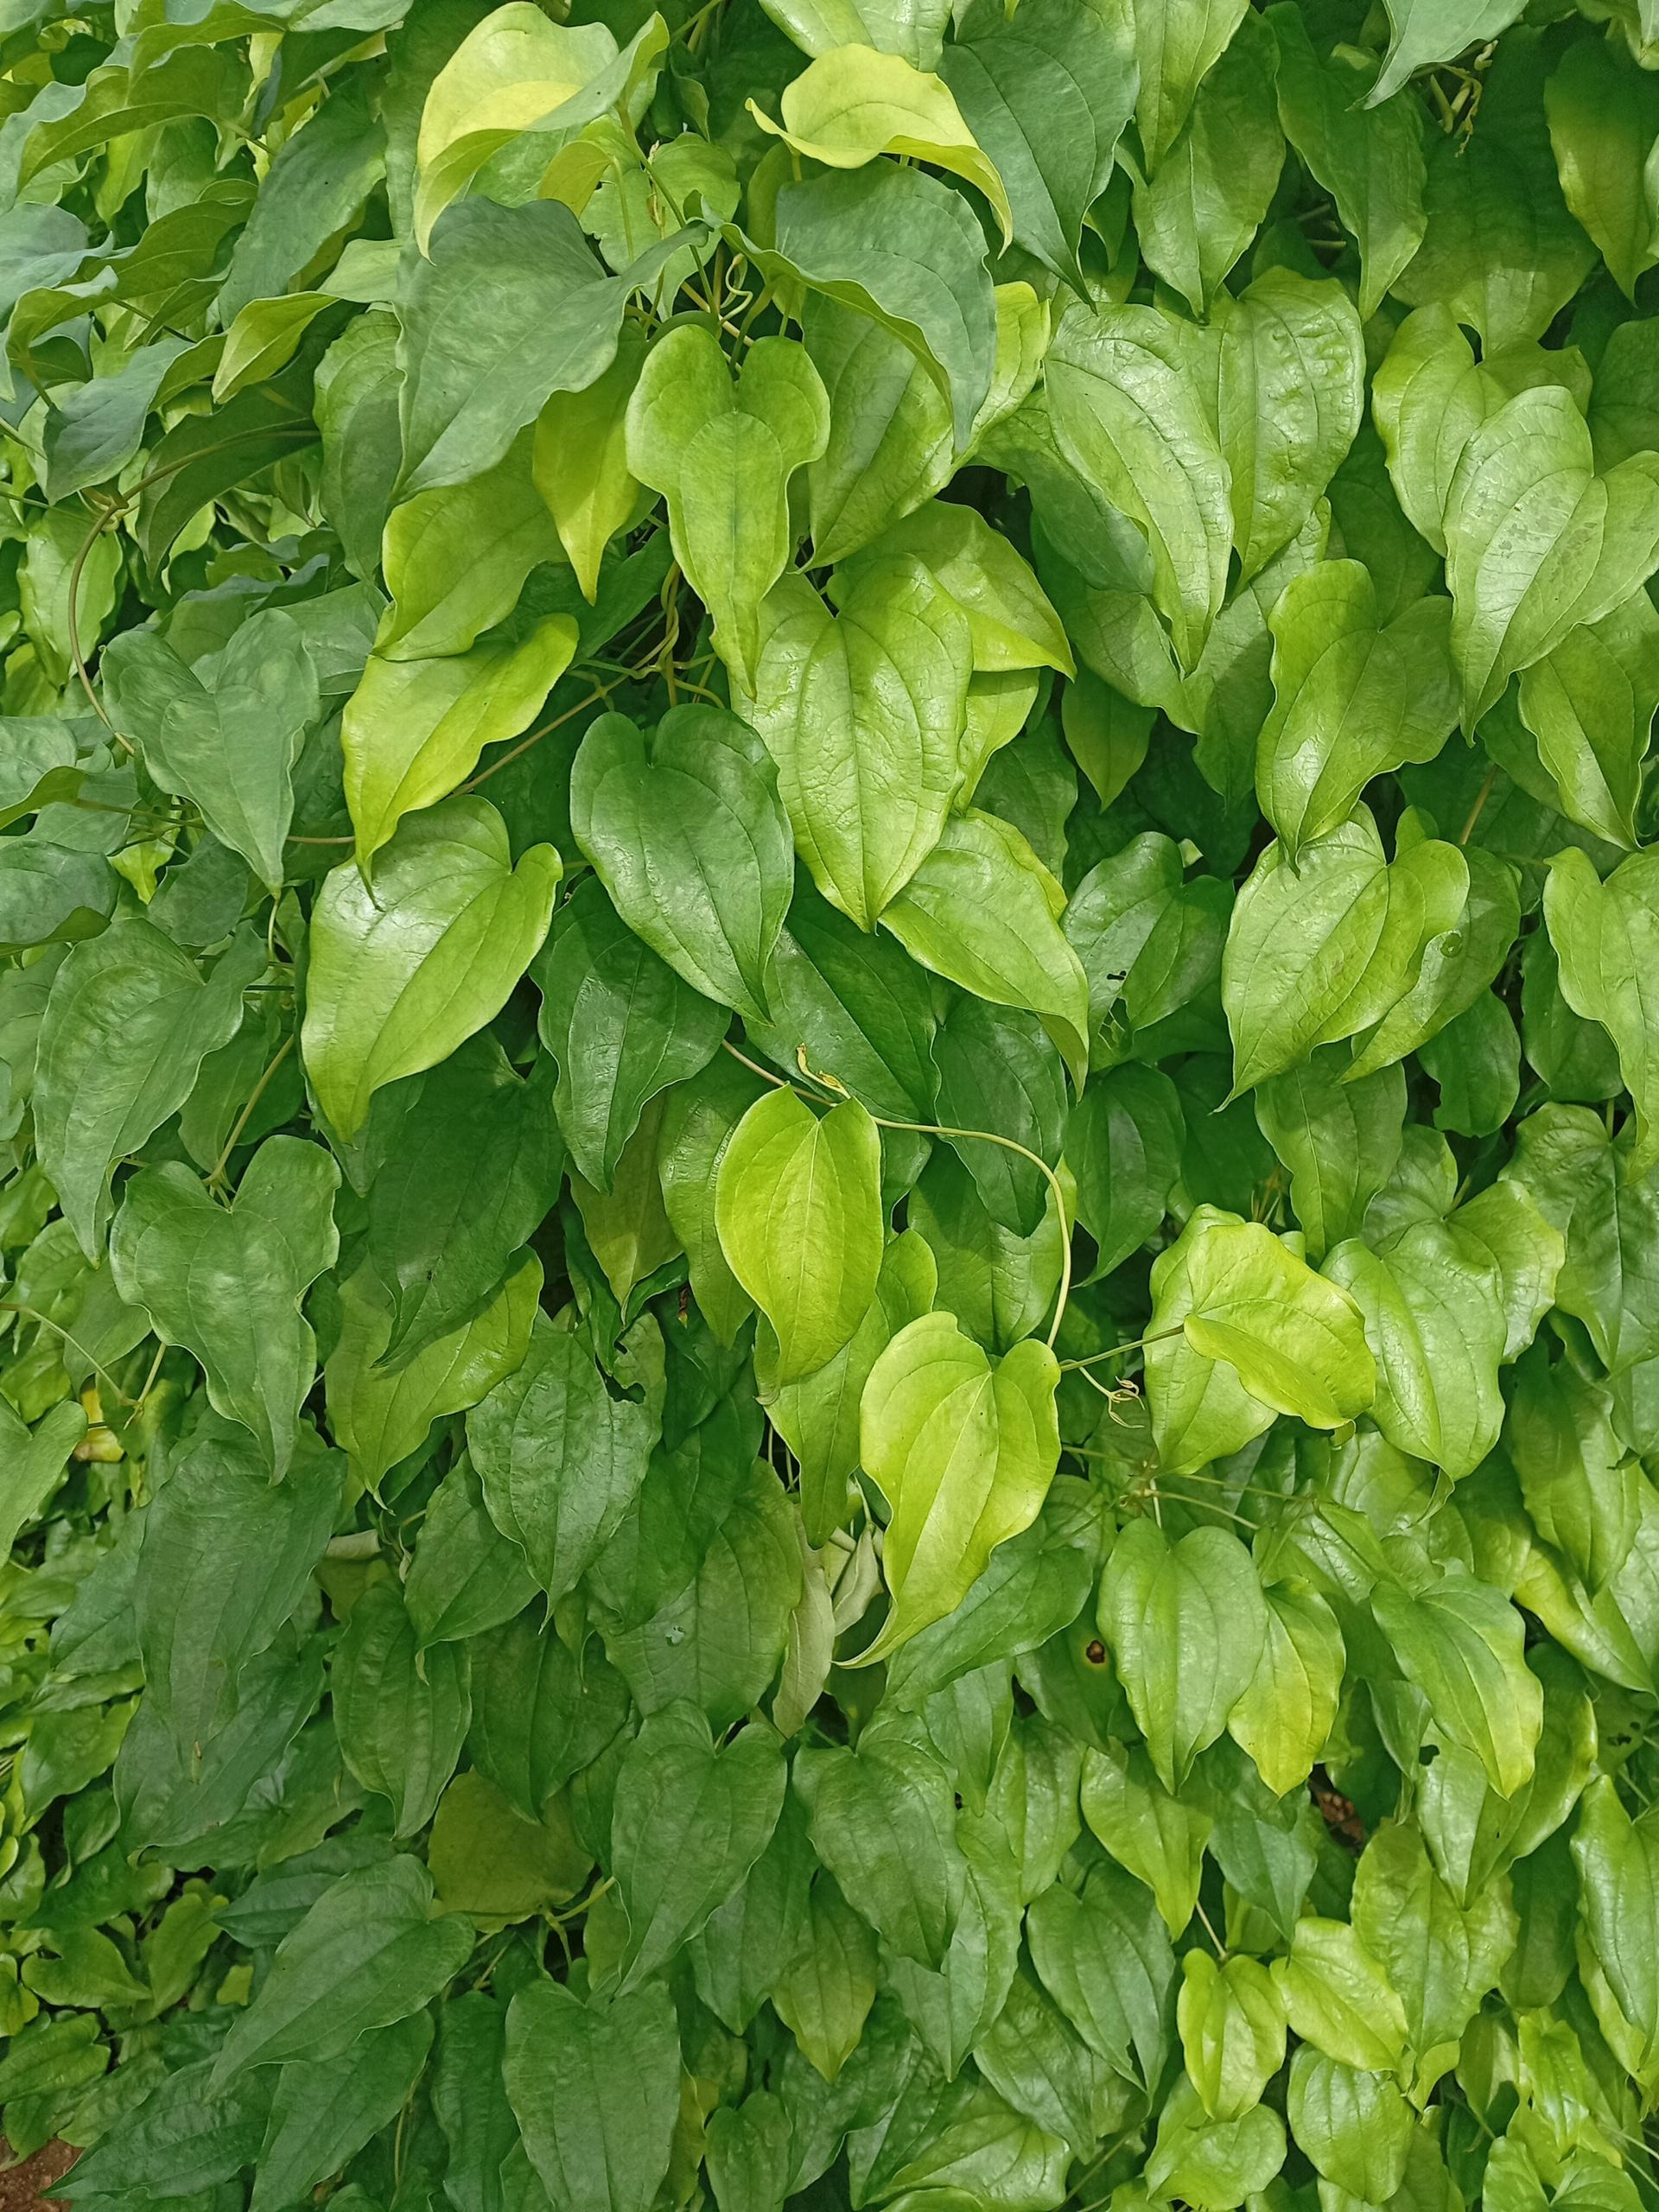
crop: yam
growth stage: vegetative
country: Nigeria
